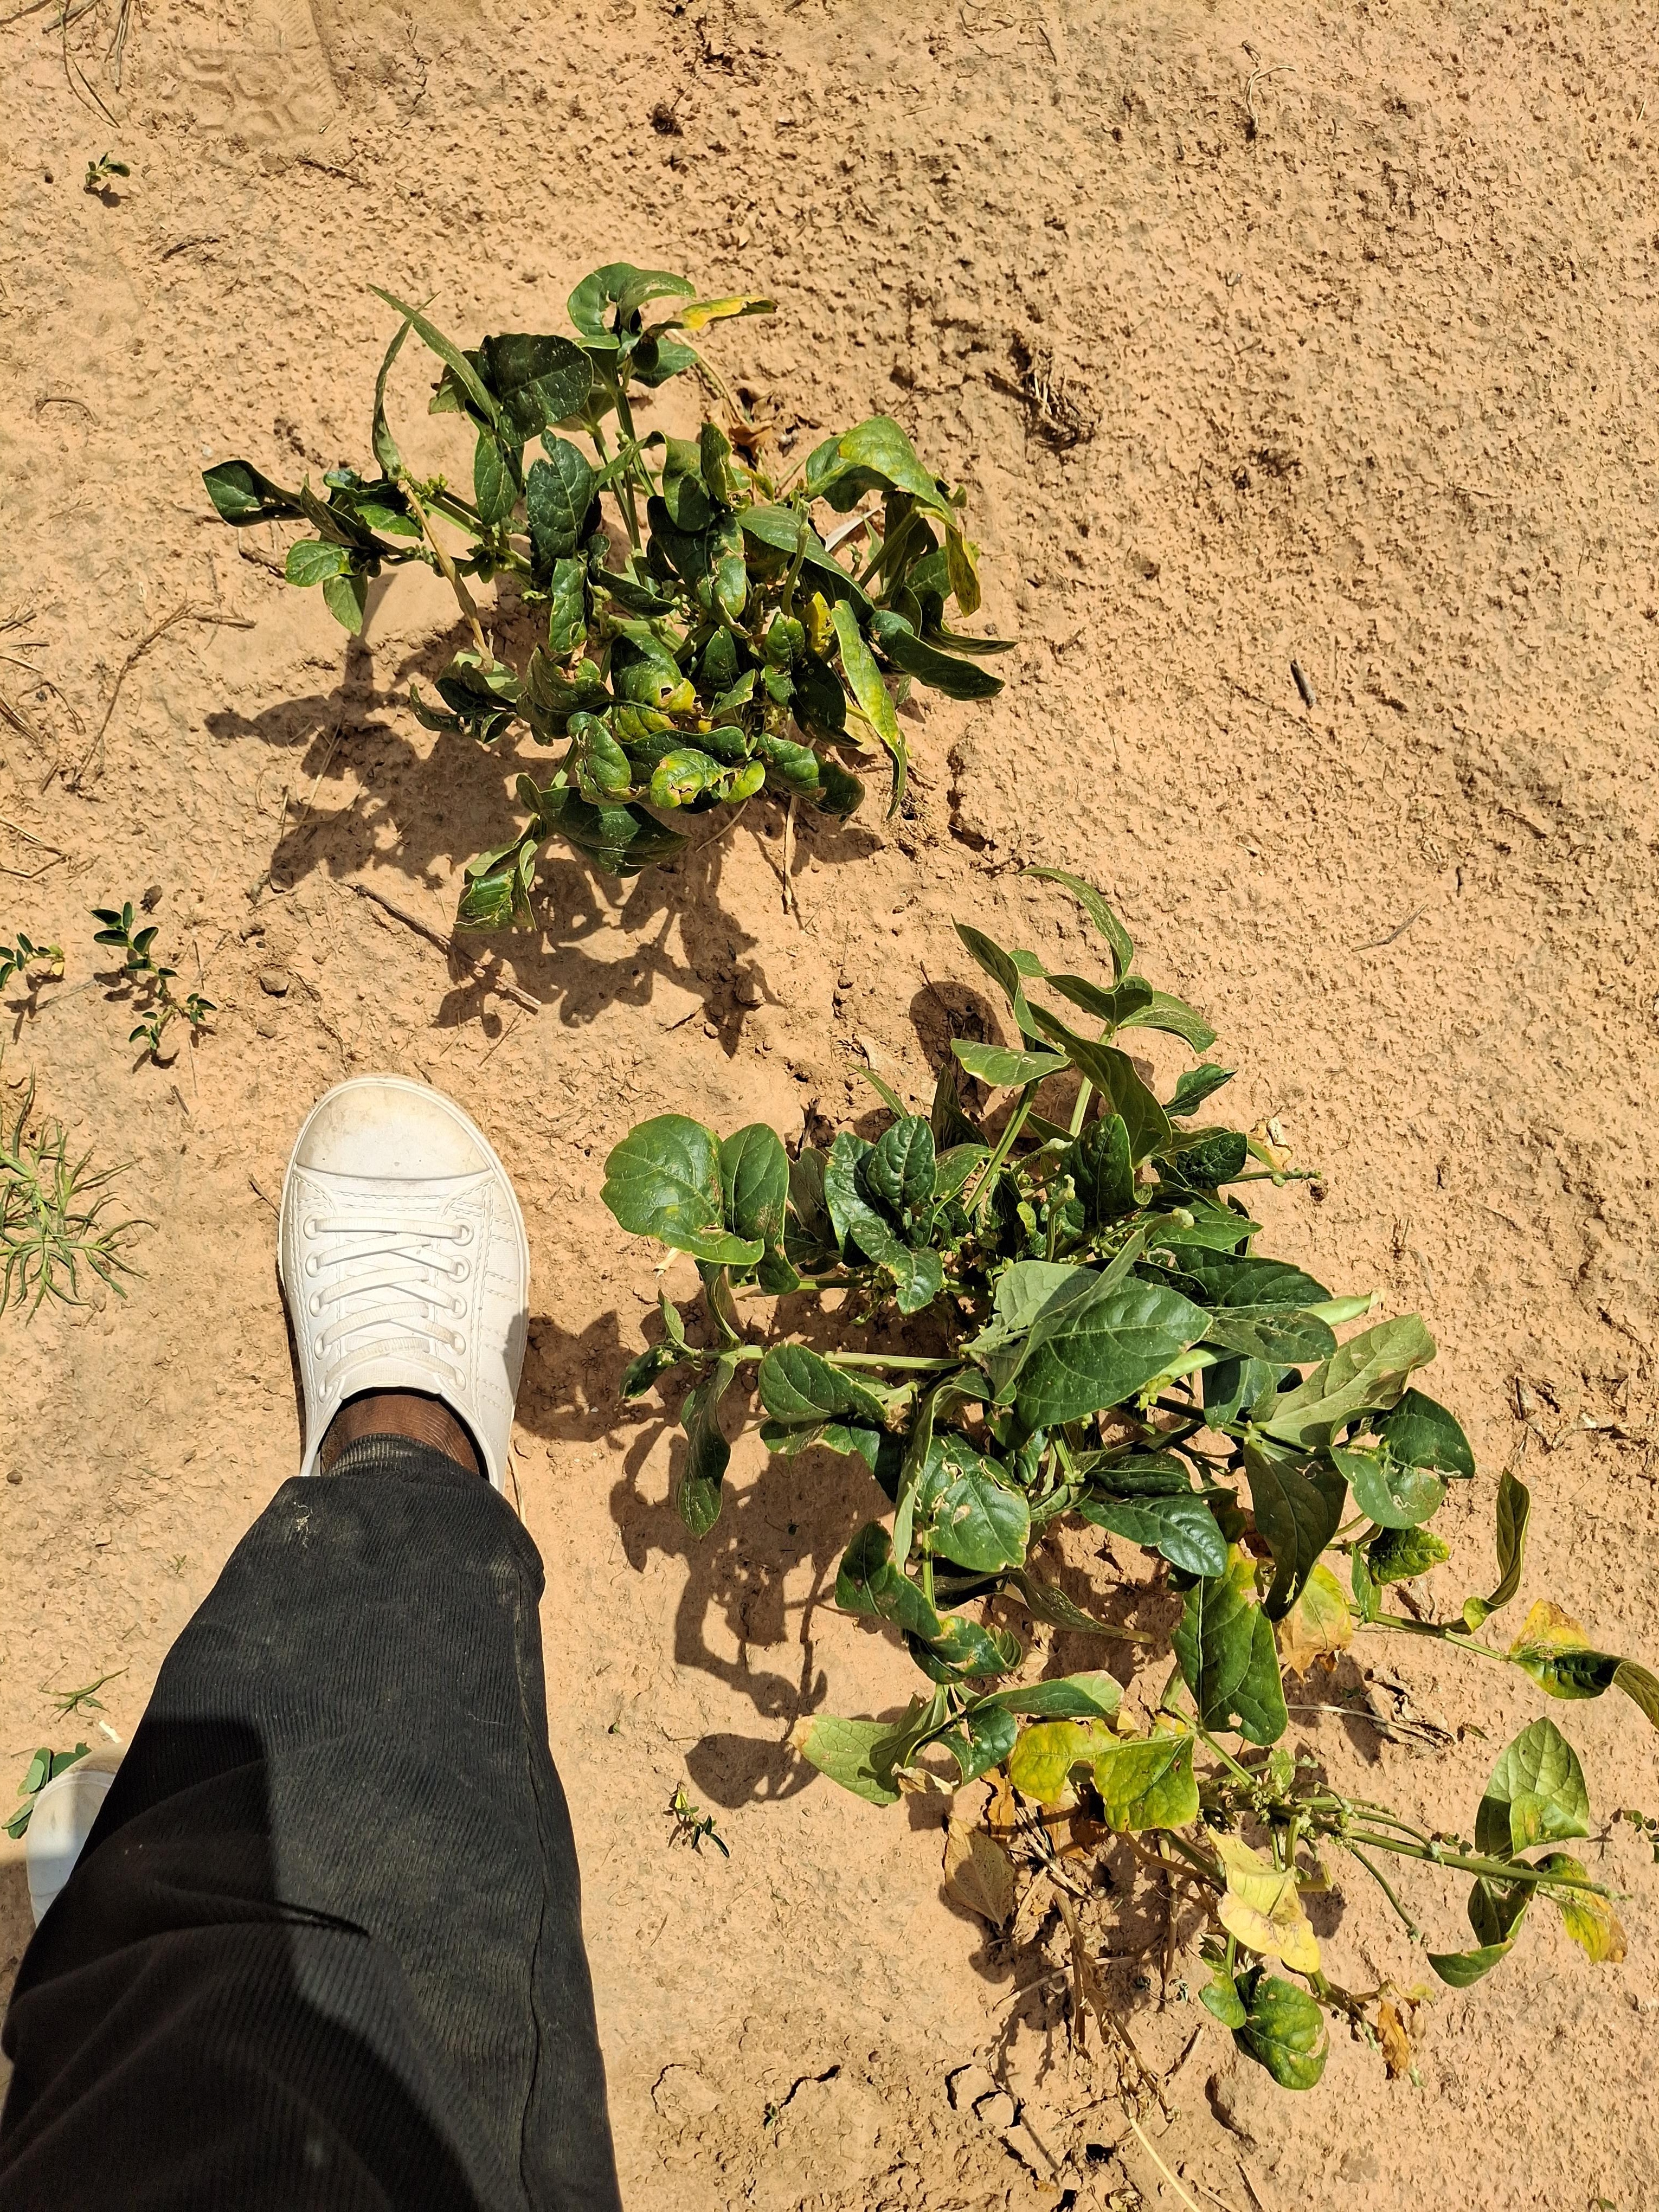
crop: cowpea
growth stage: harvest maturity
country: Nigeria
